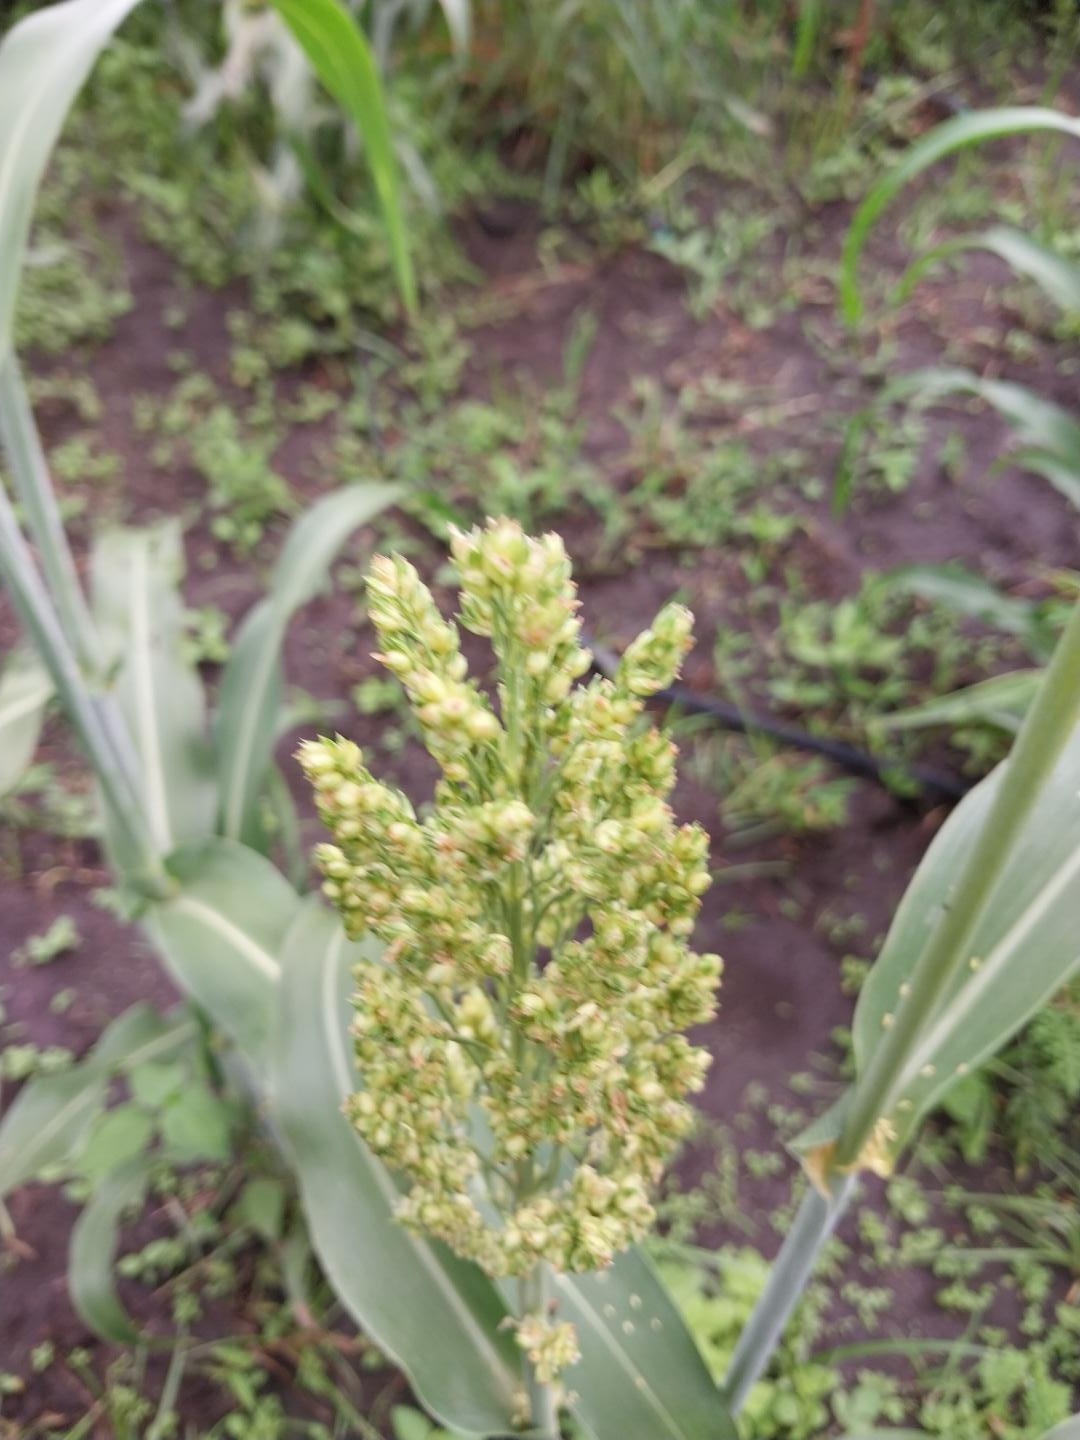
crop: sorghum
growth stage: heading tuber
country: Tanzania
